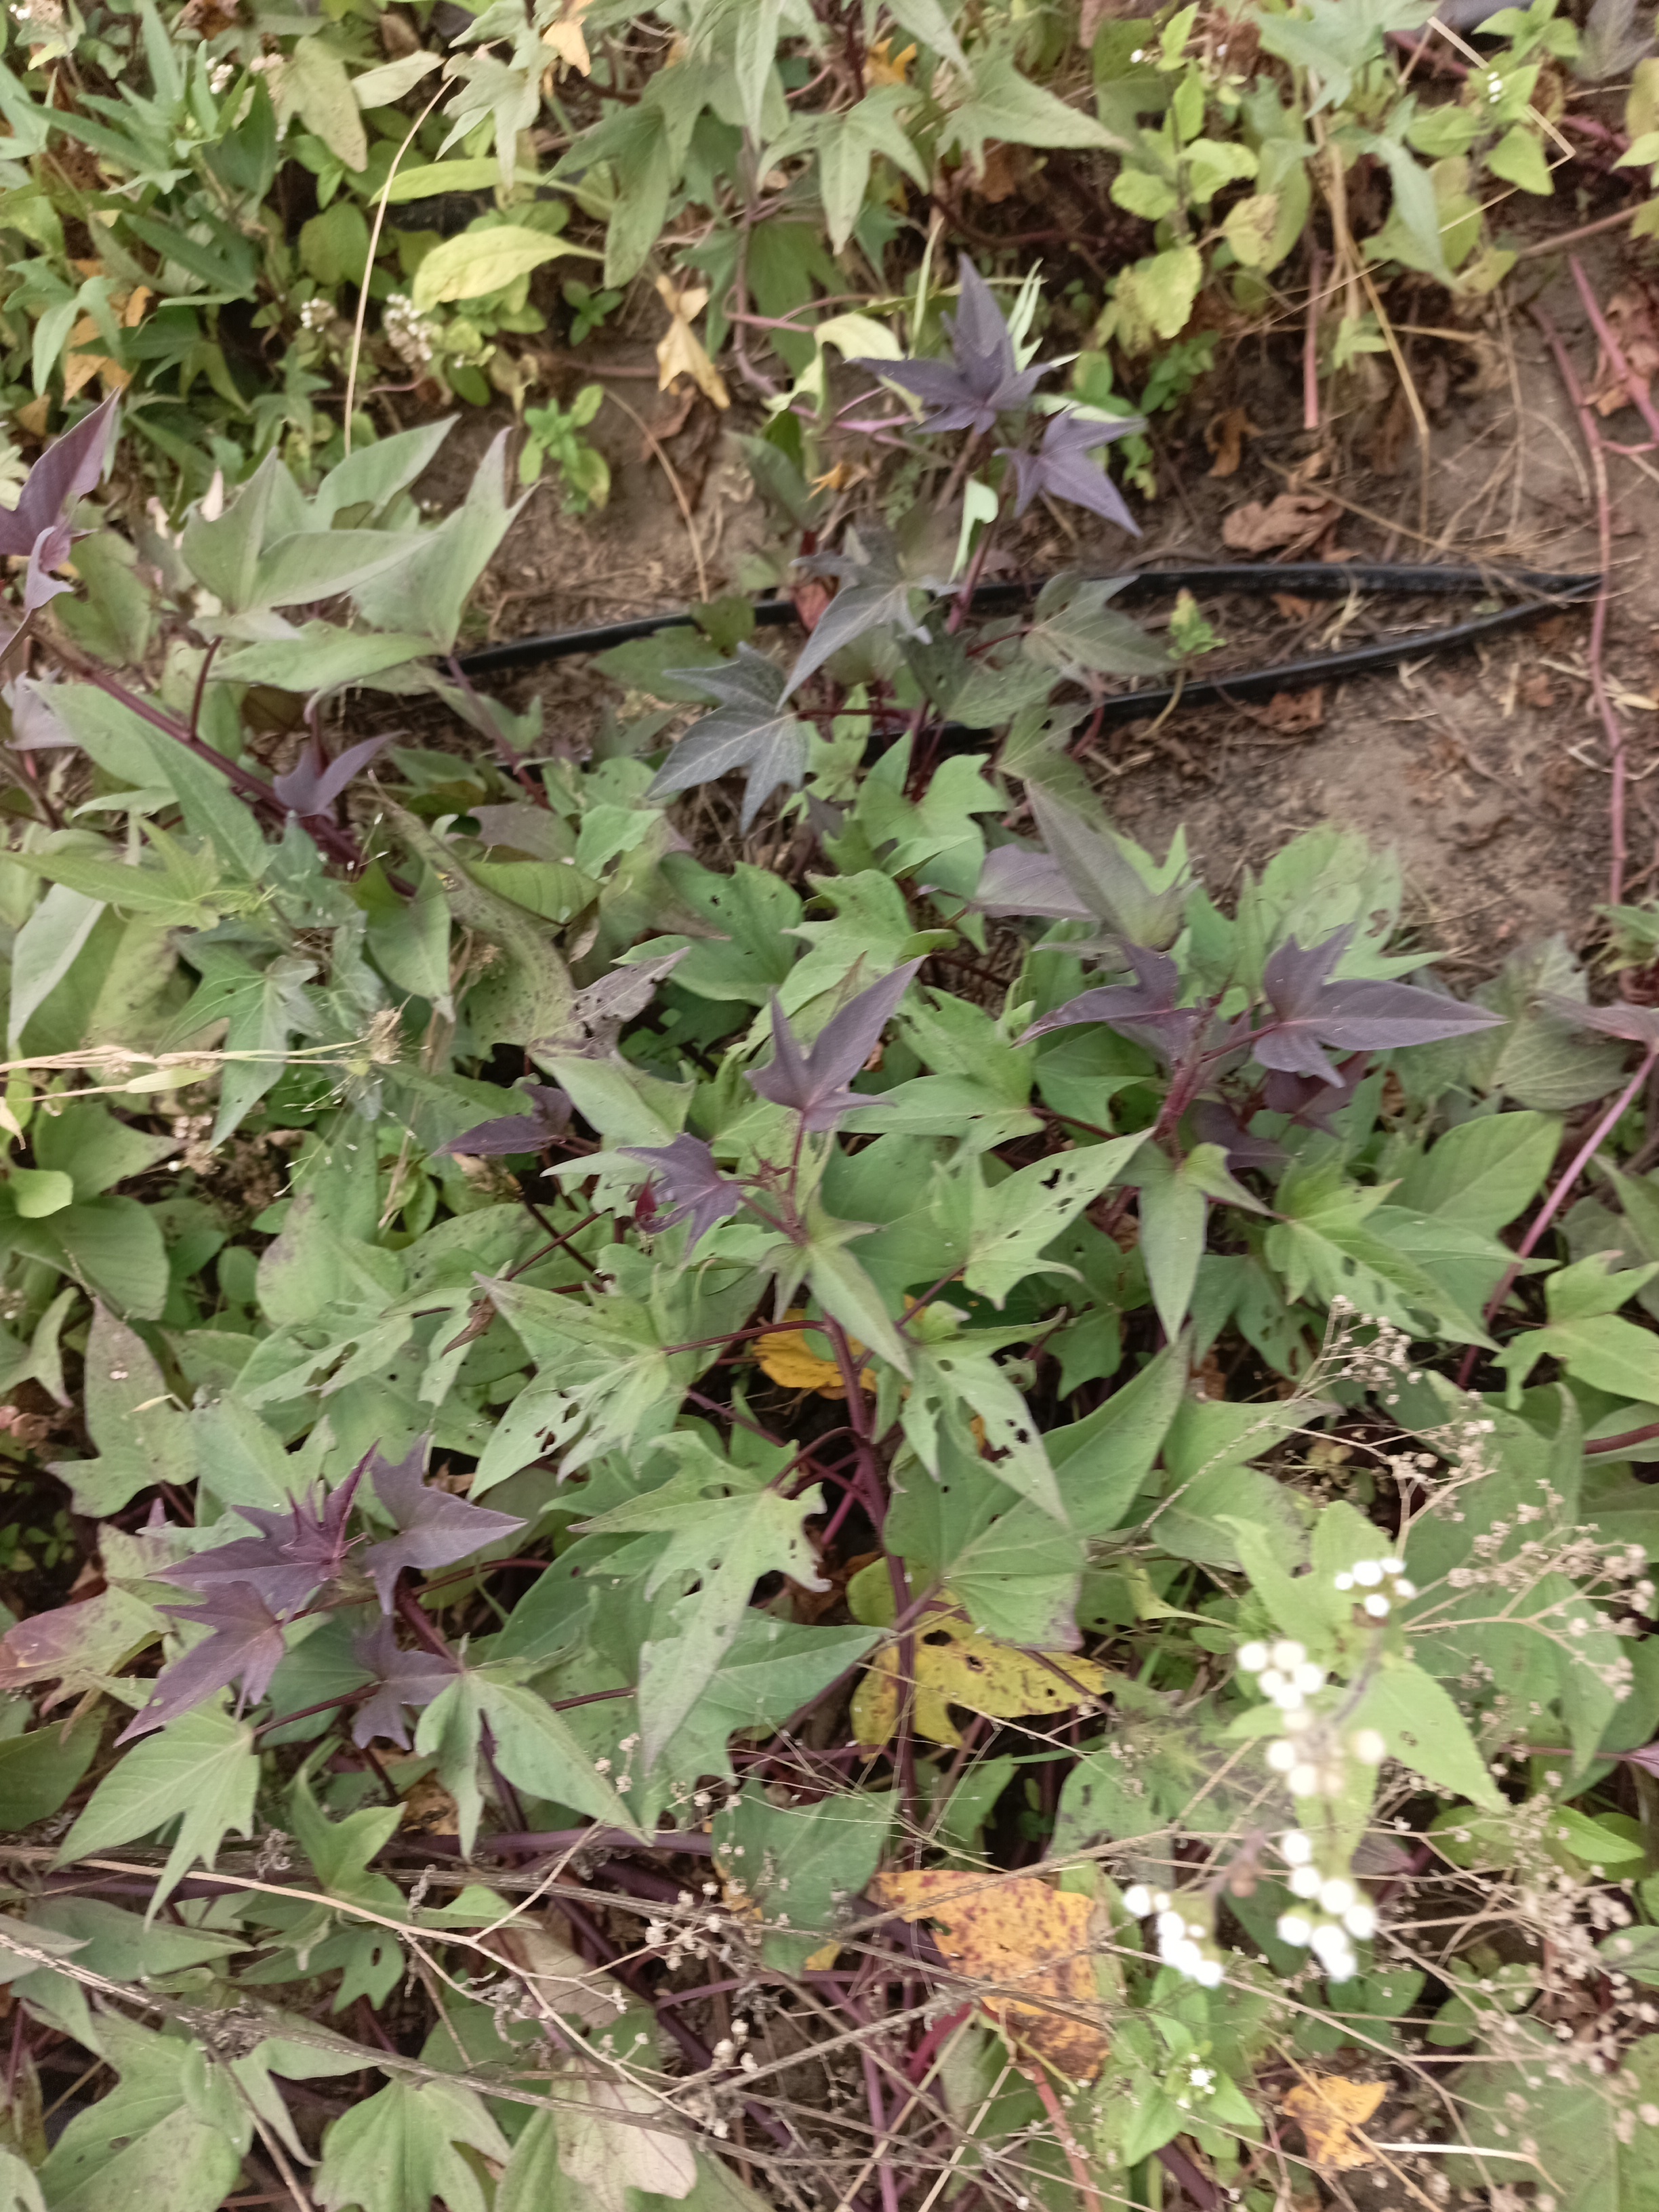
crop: sweet potato
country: Tanzania
